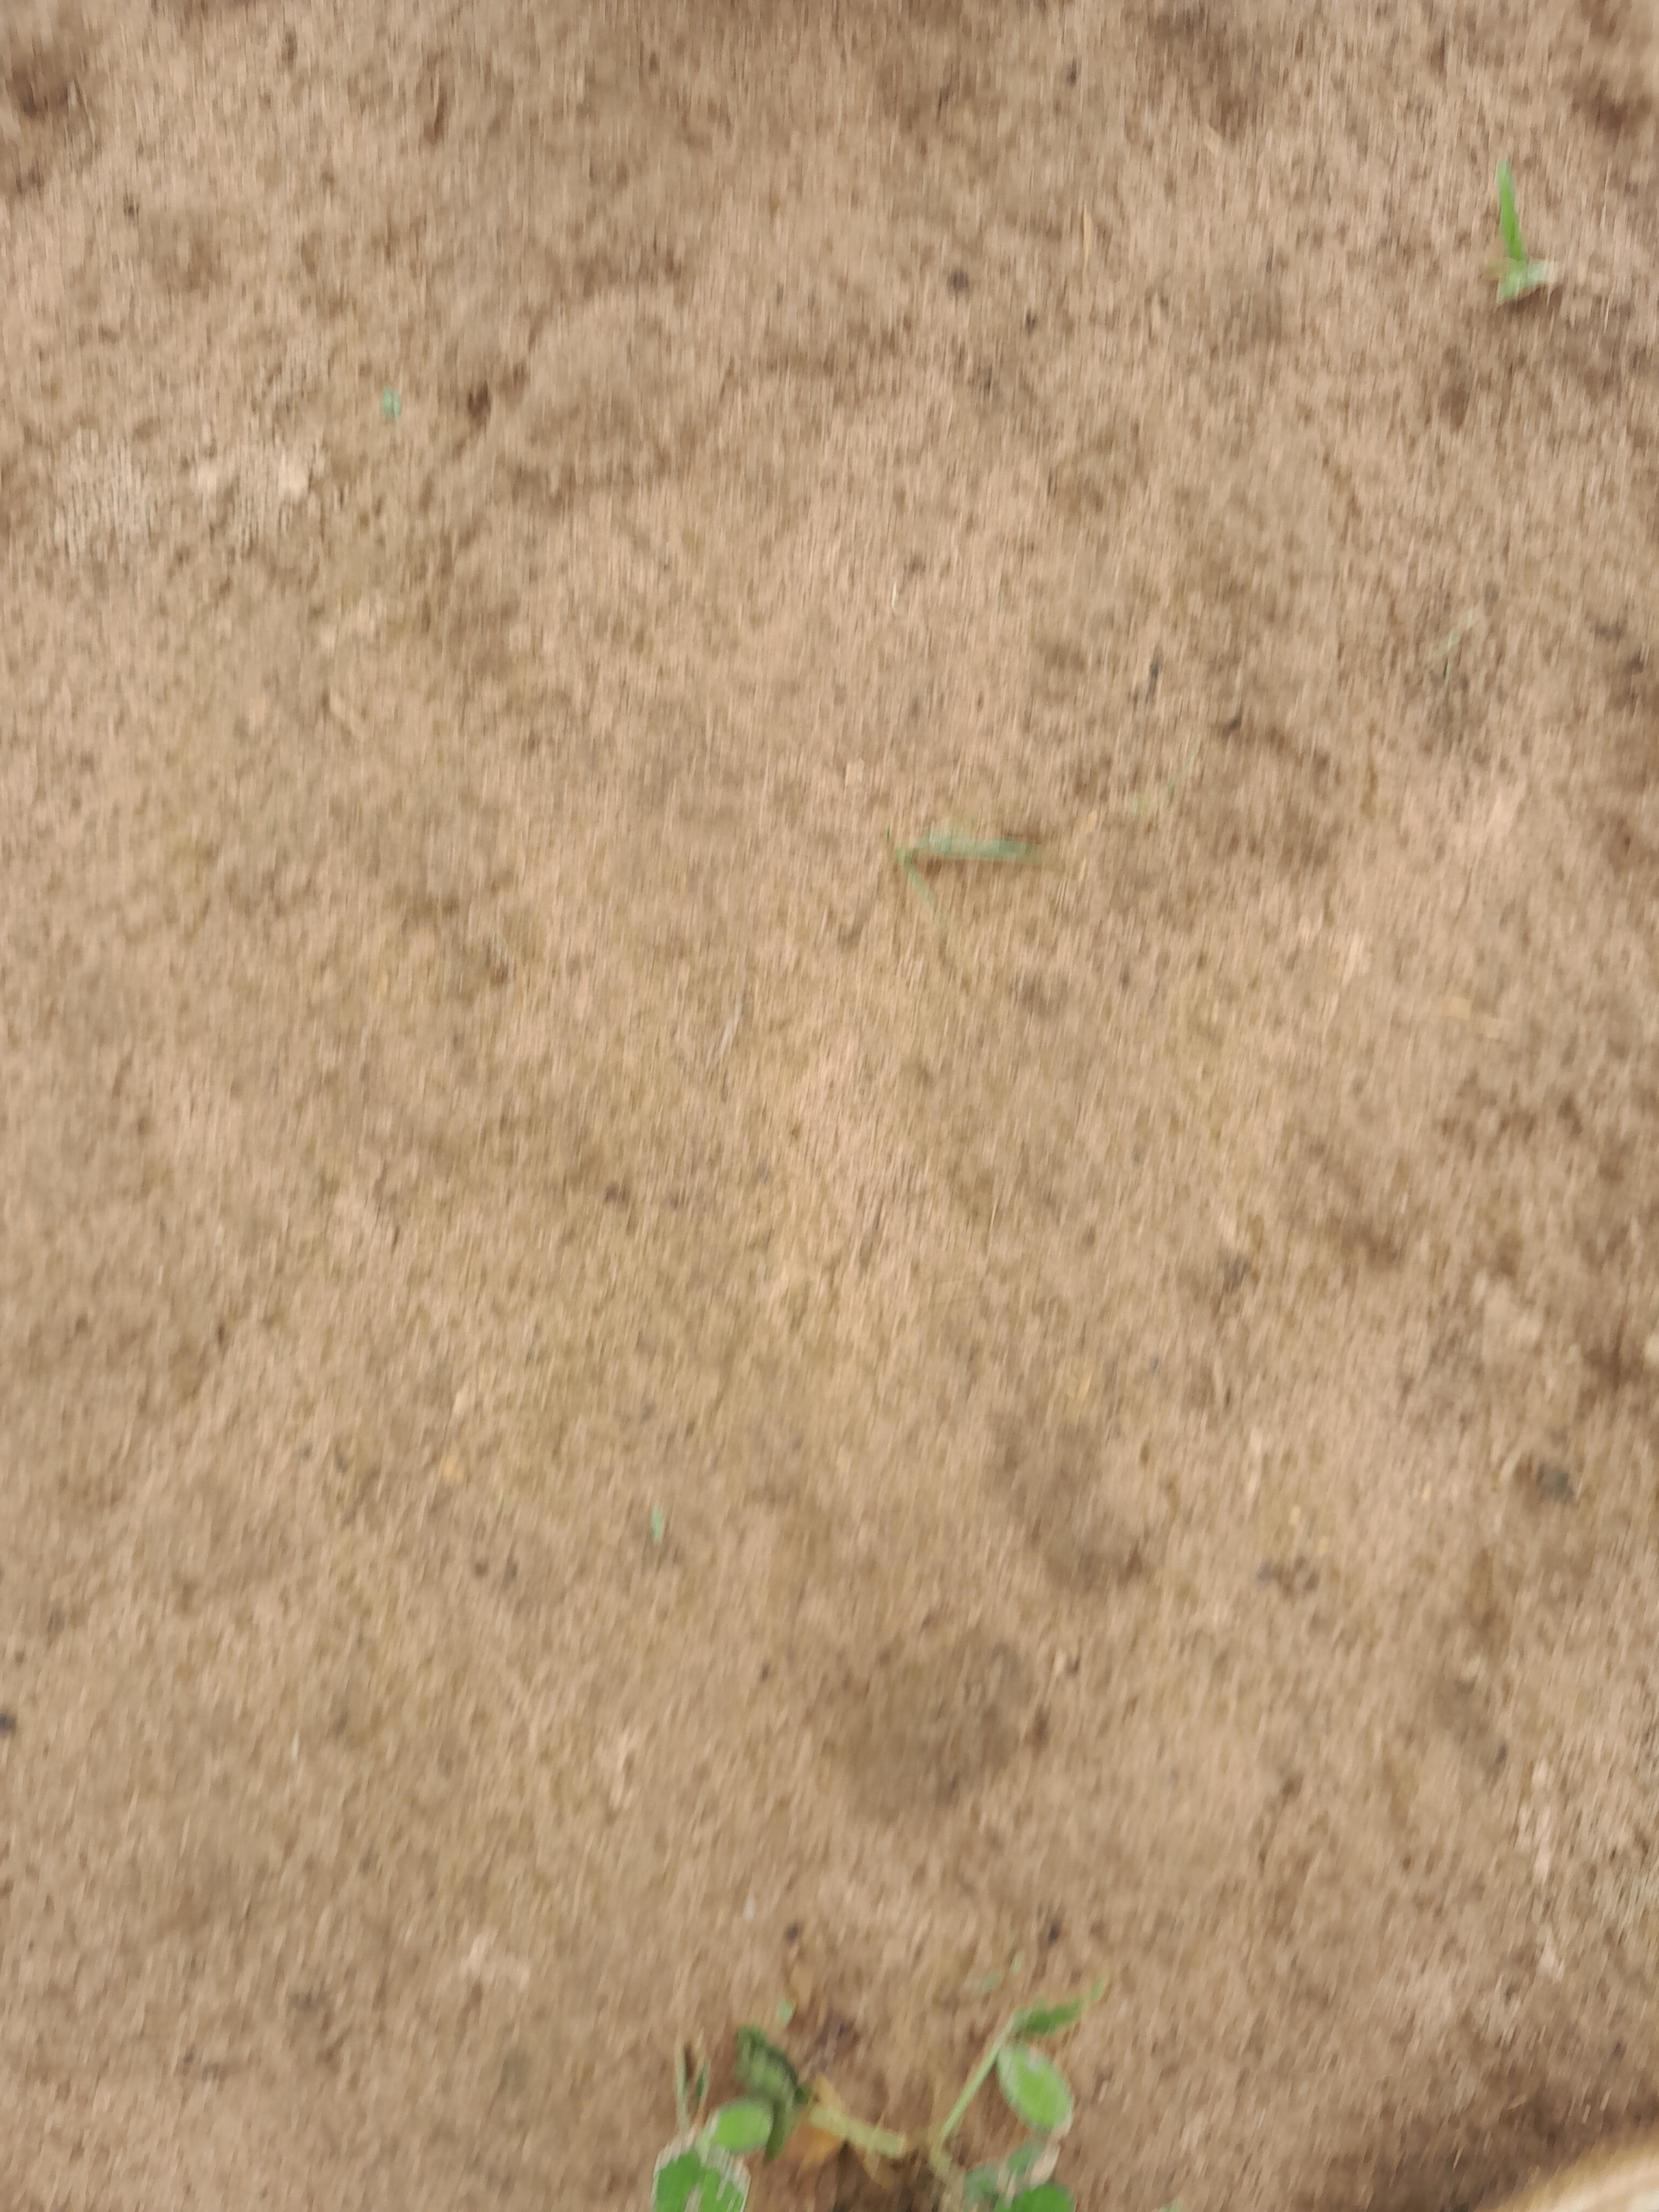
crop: groundnut
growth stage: flowering
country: Senegal
